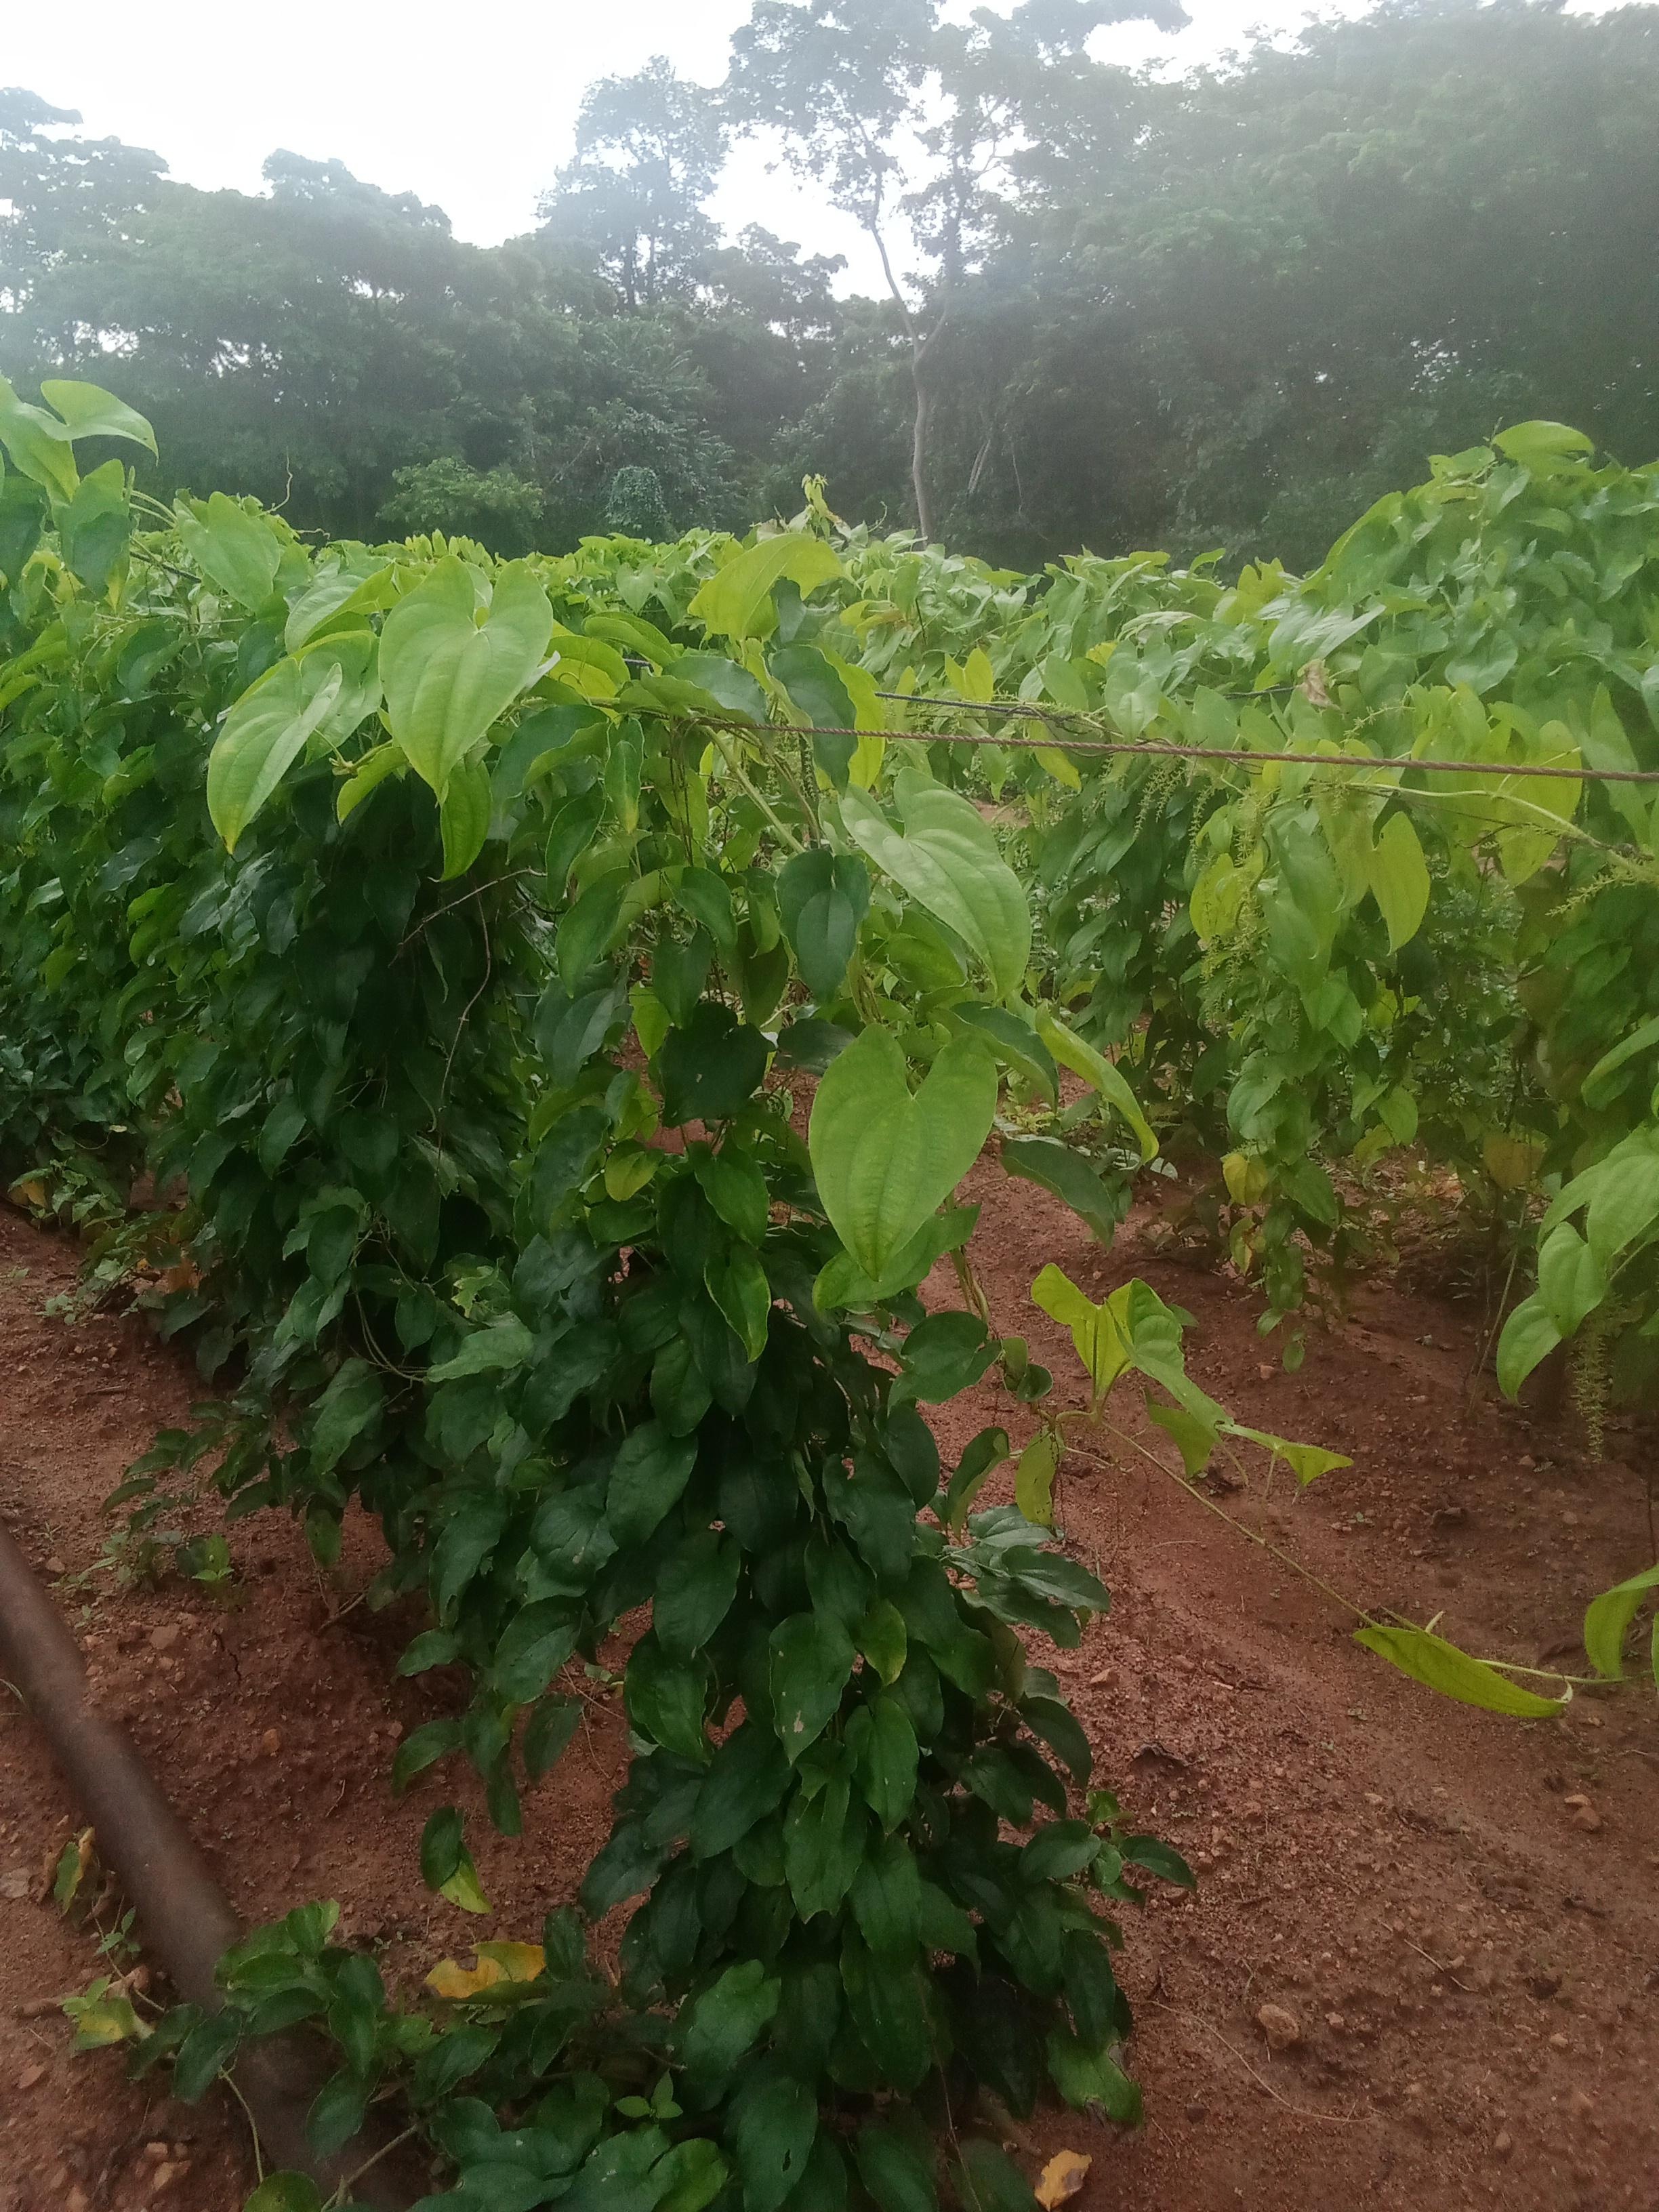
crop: yam
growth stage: vegetative
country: Nigeria
